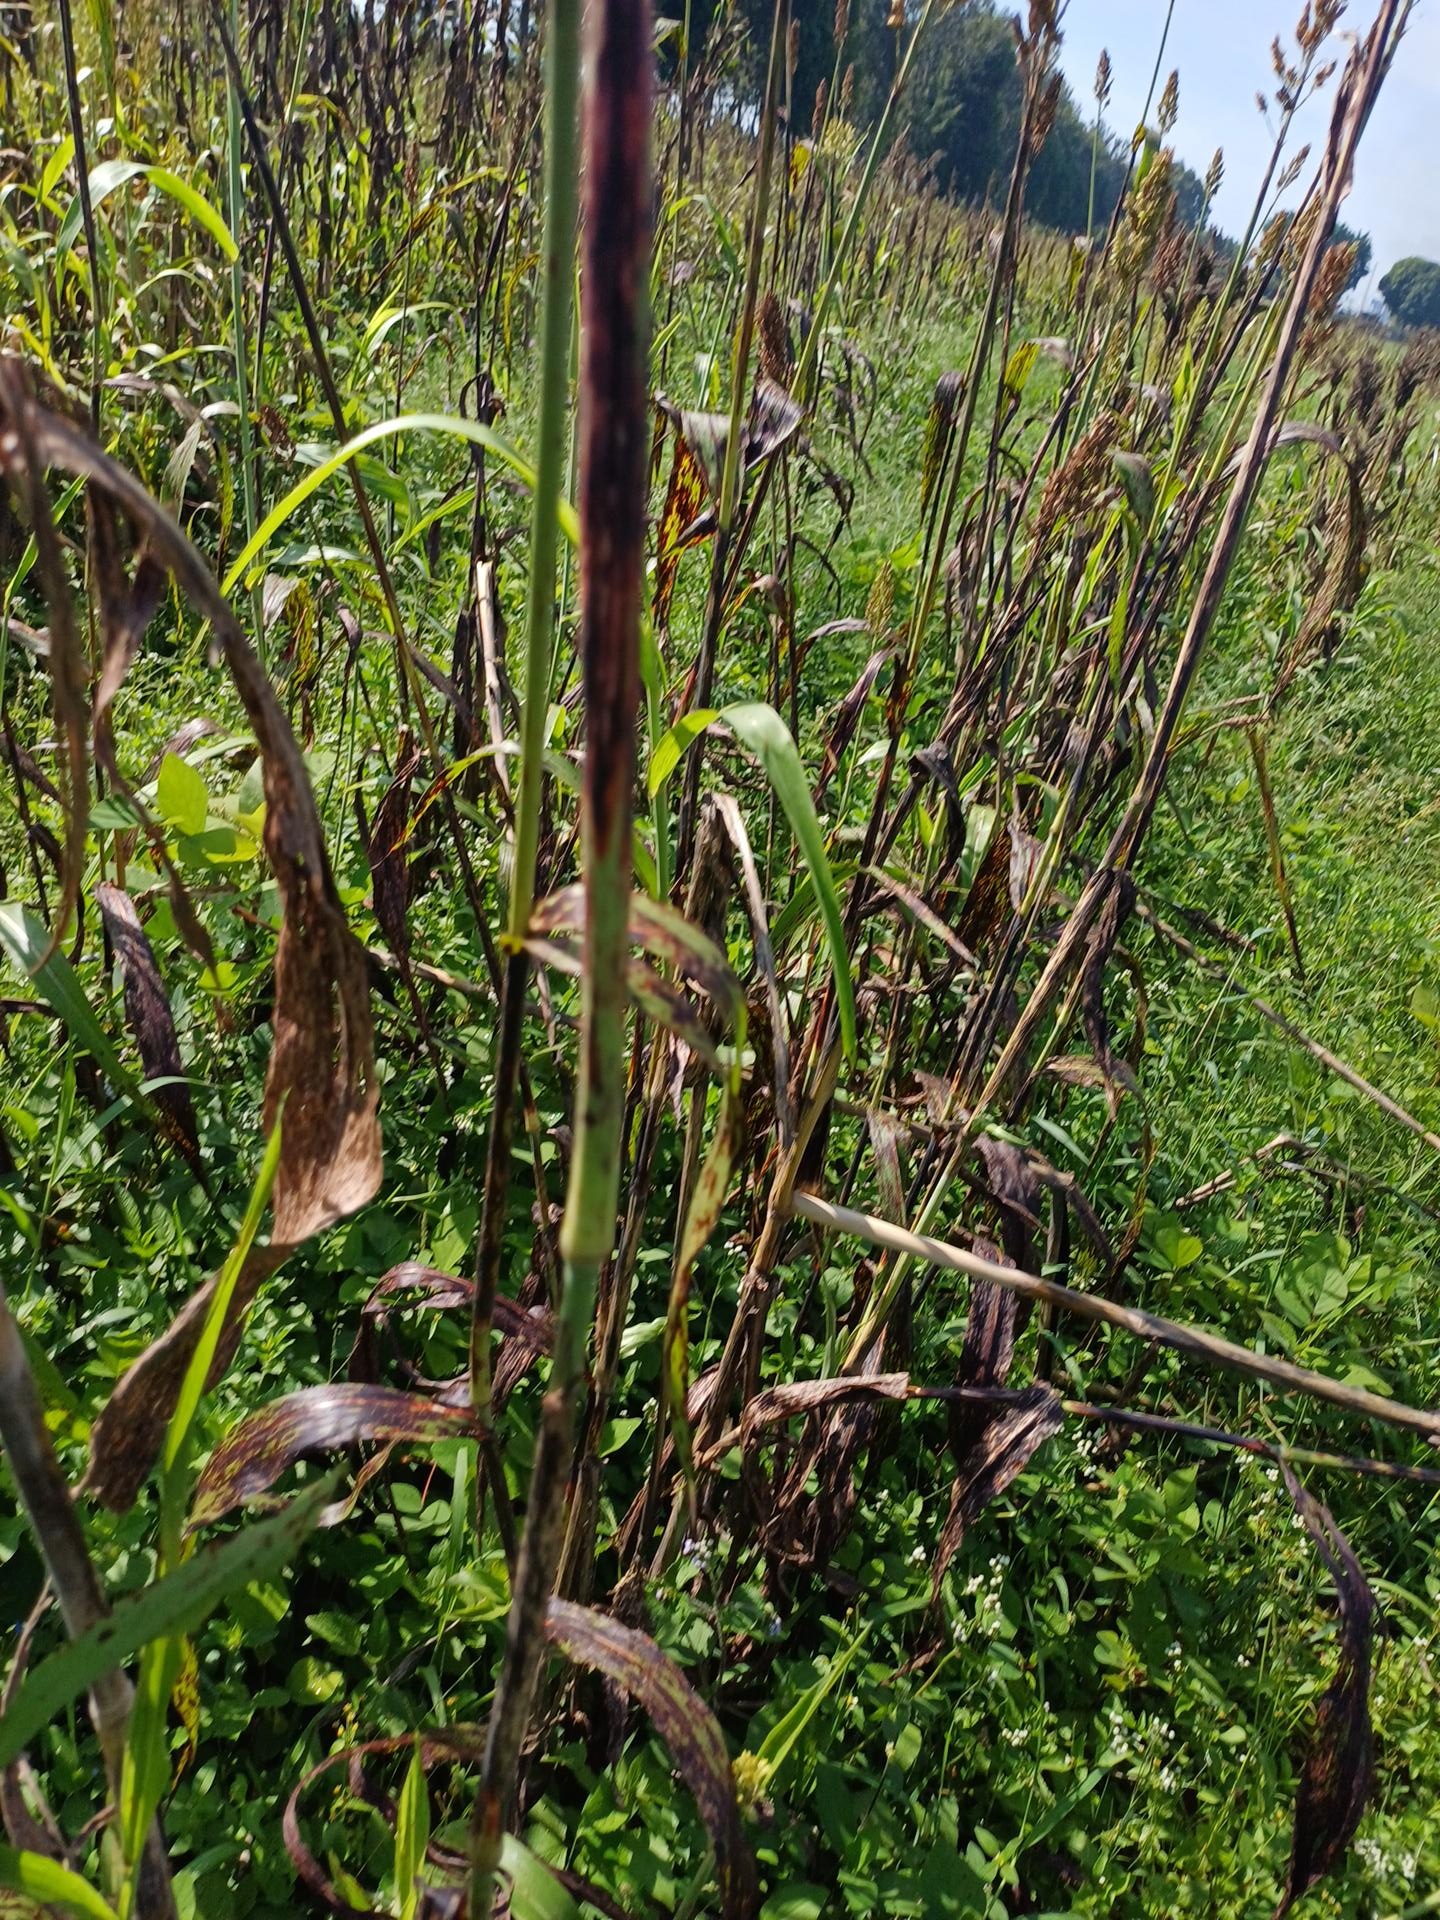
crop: sorghum
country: Kenya
